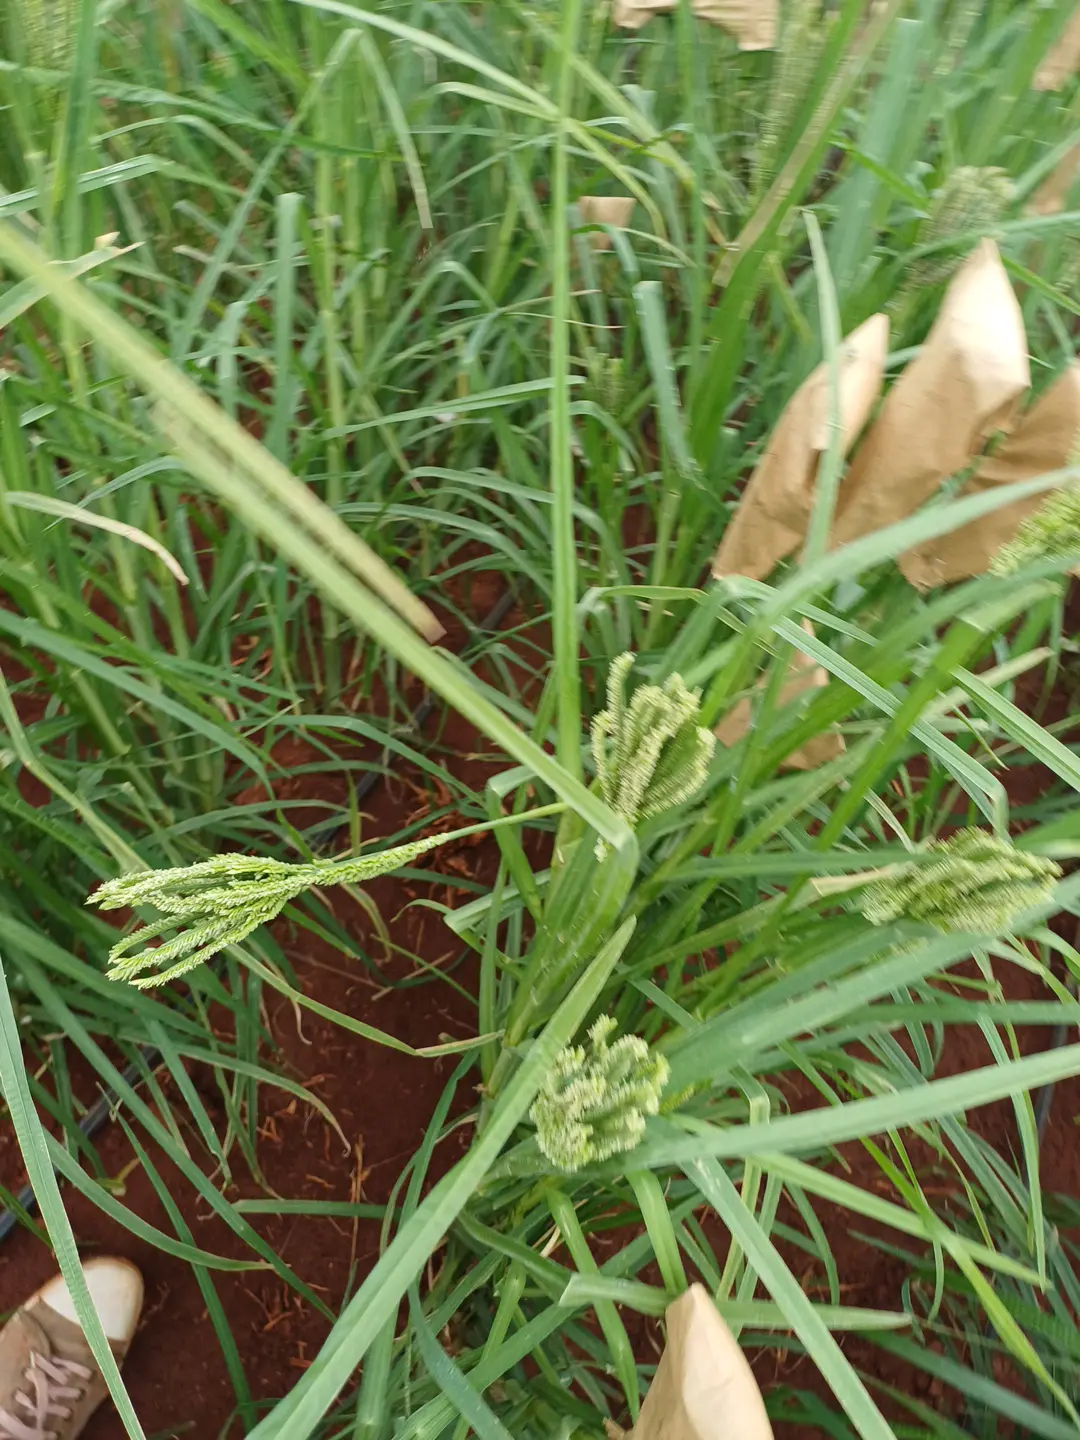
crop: finger millet
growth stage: heading tuber
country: Kenya
